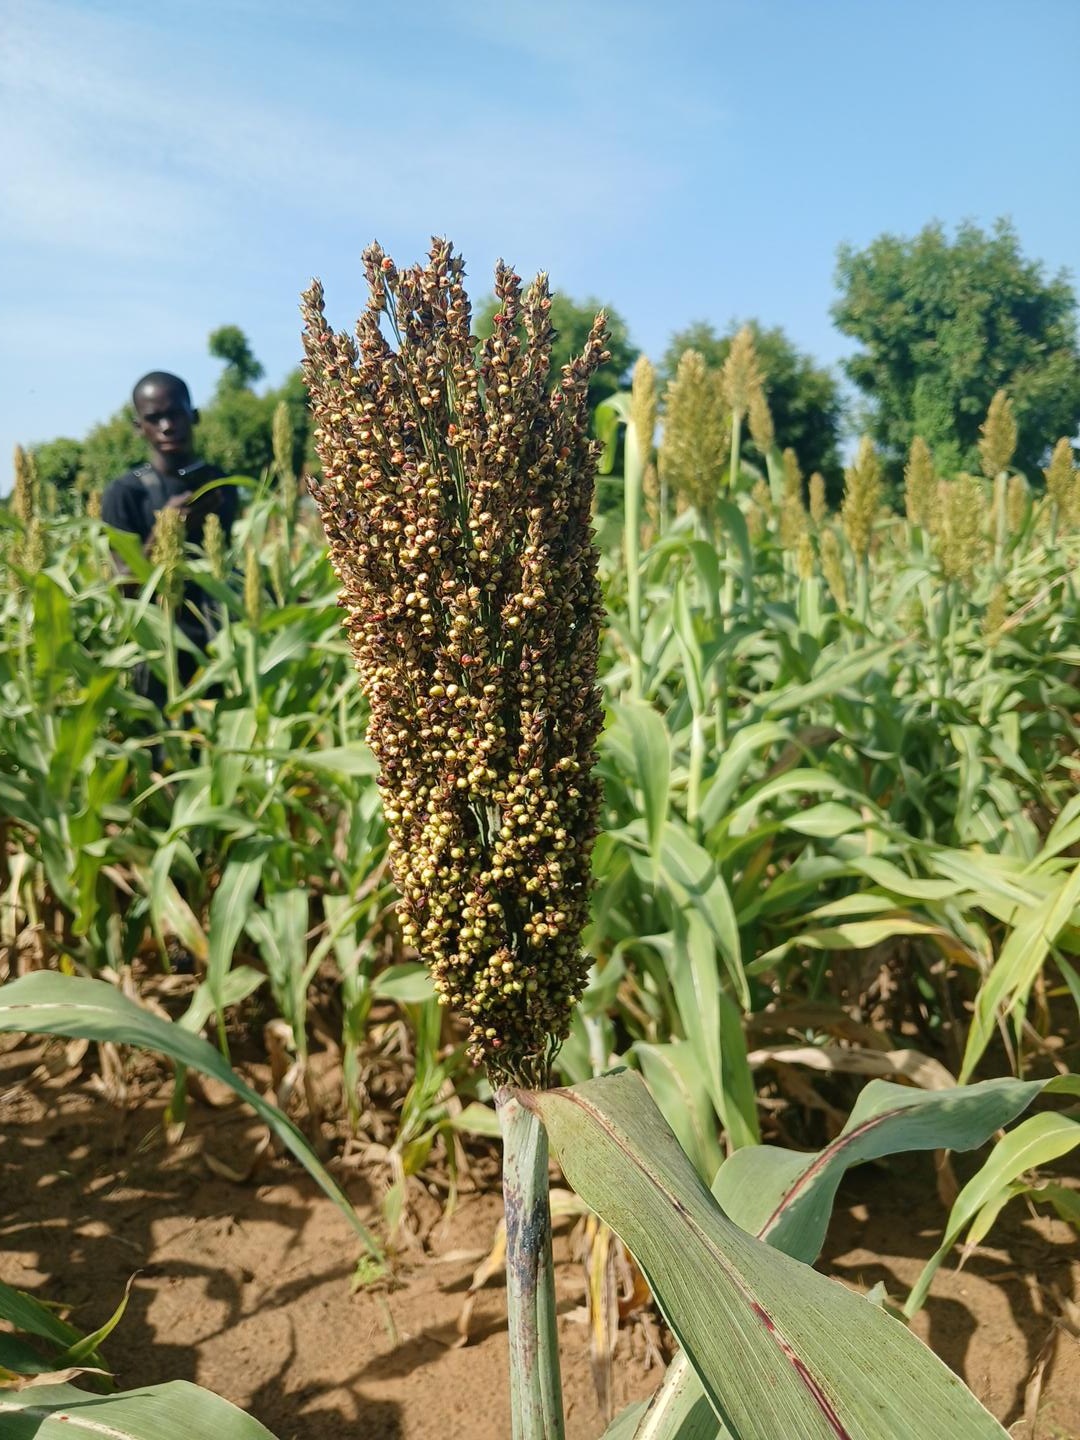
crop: sorghum
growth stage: filling grain
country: Senegal
